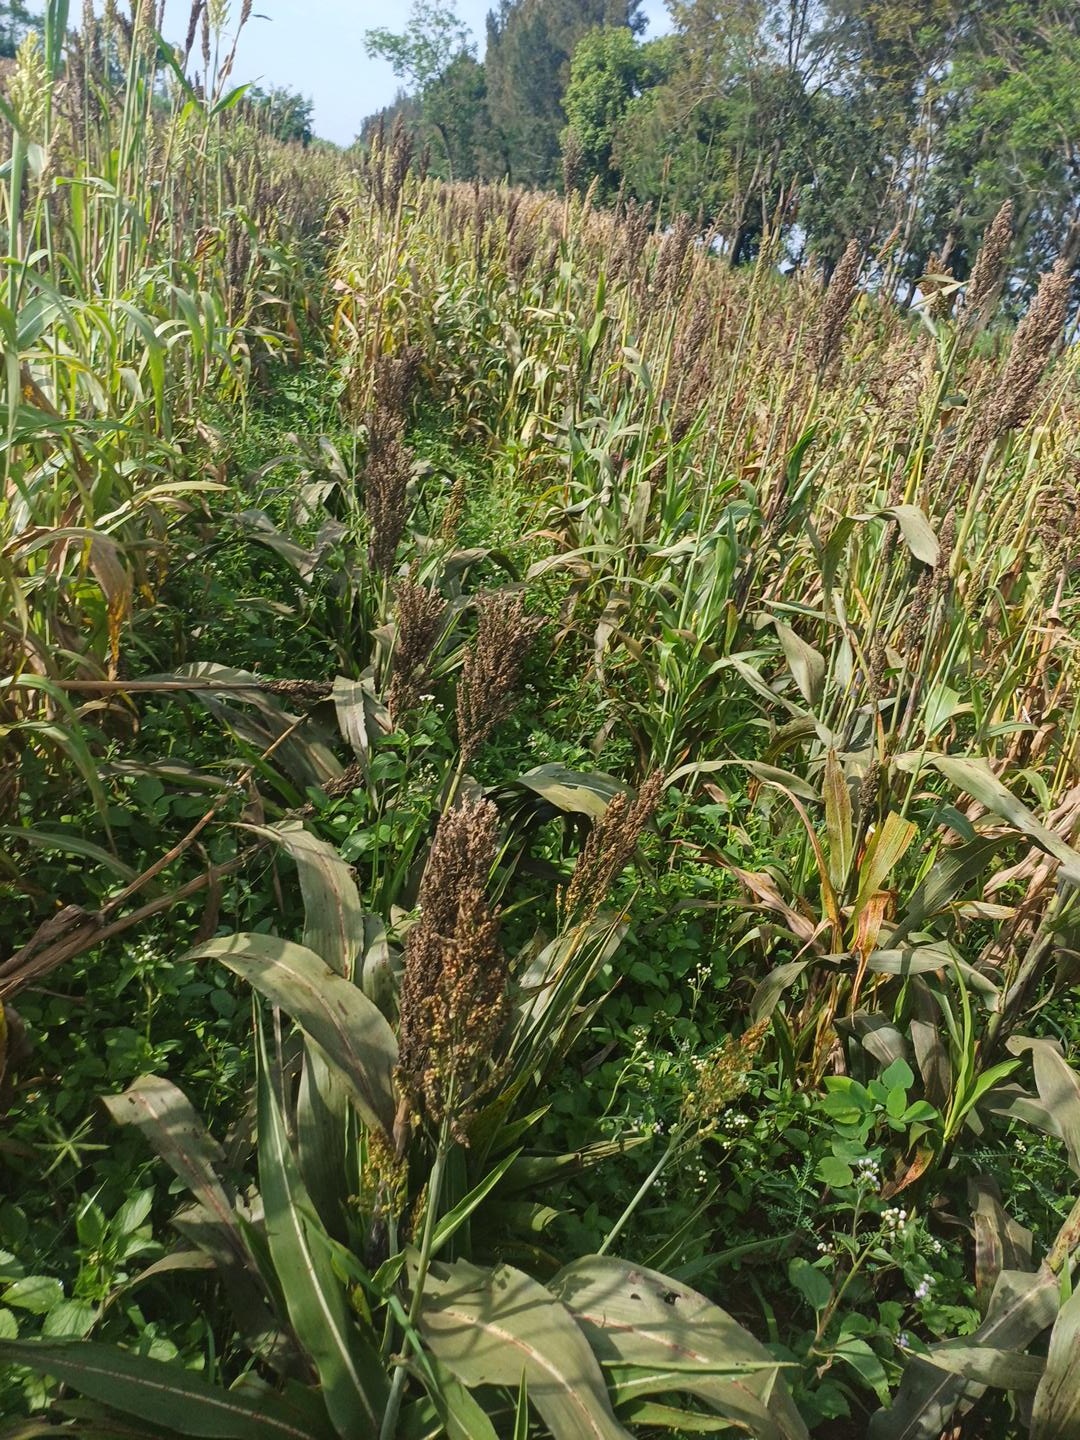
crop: sorghum
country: Kenya
